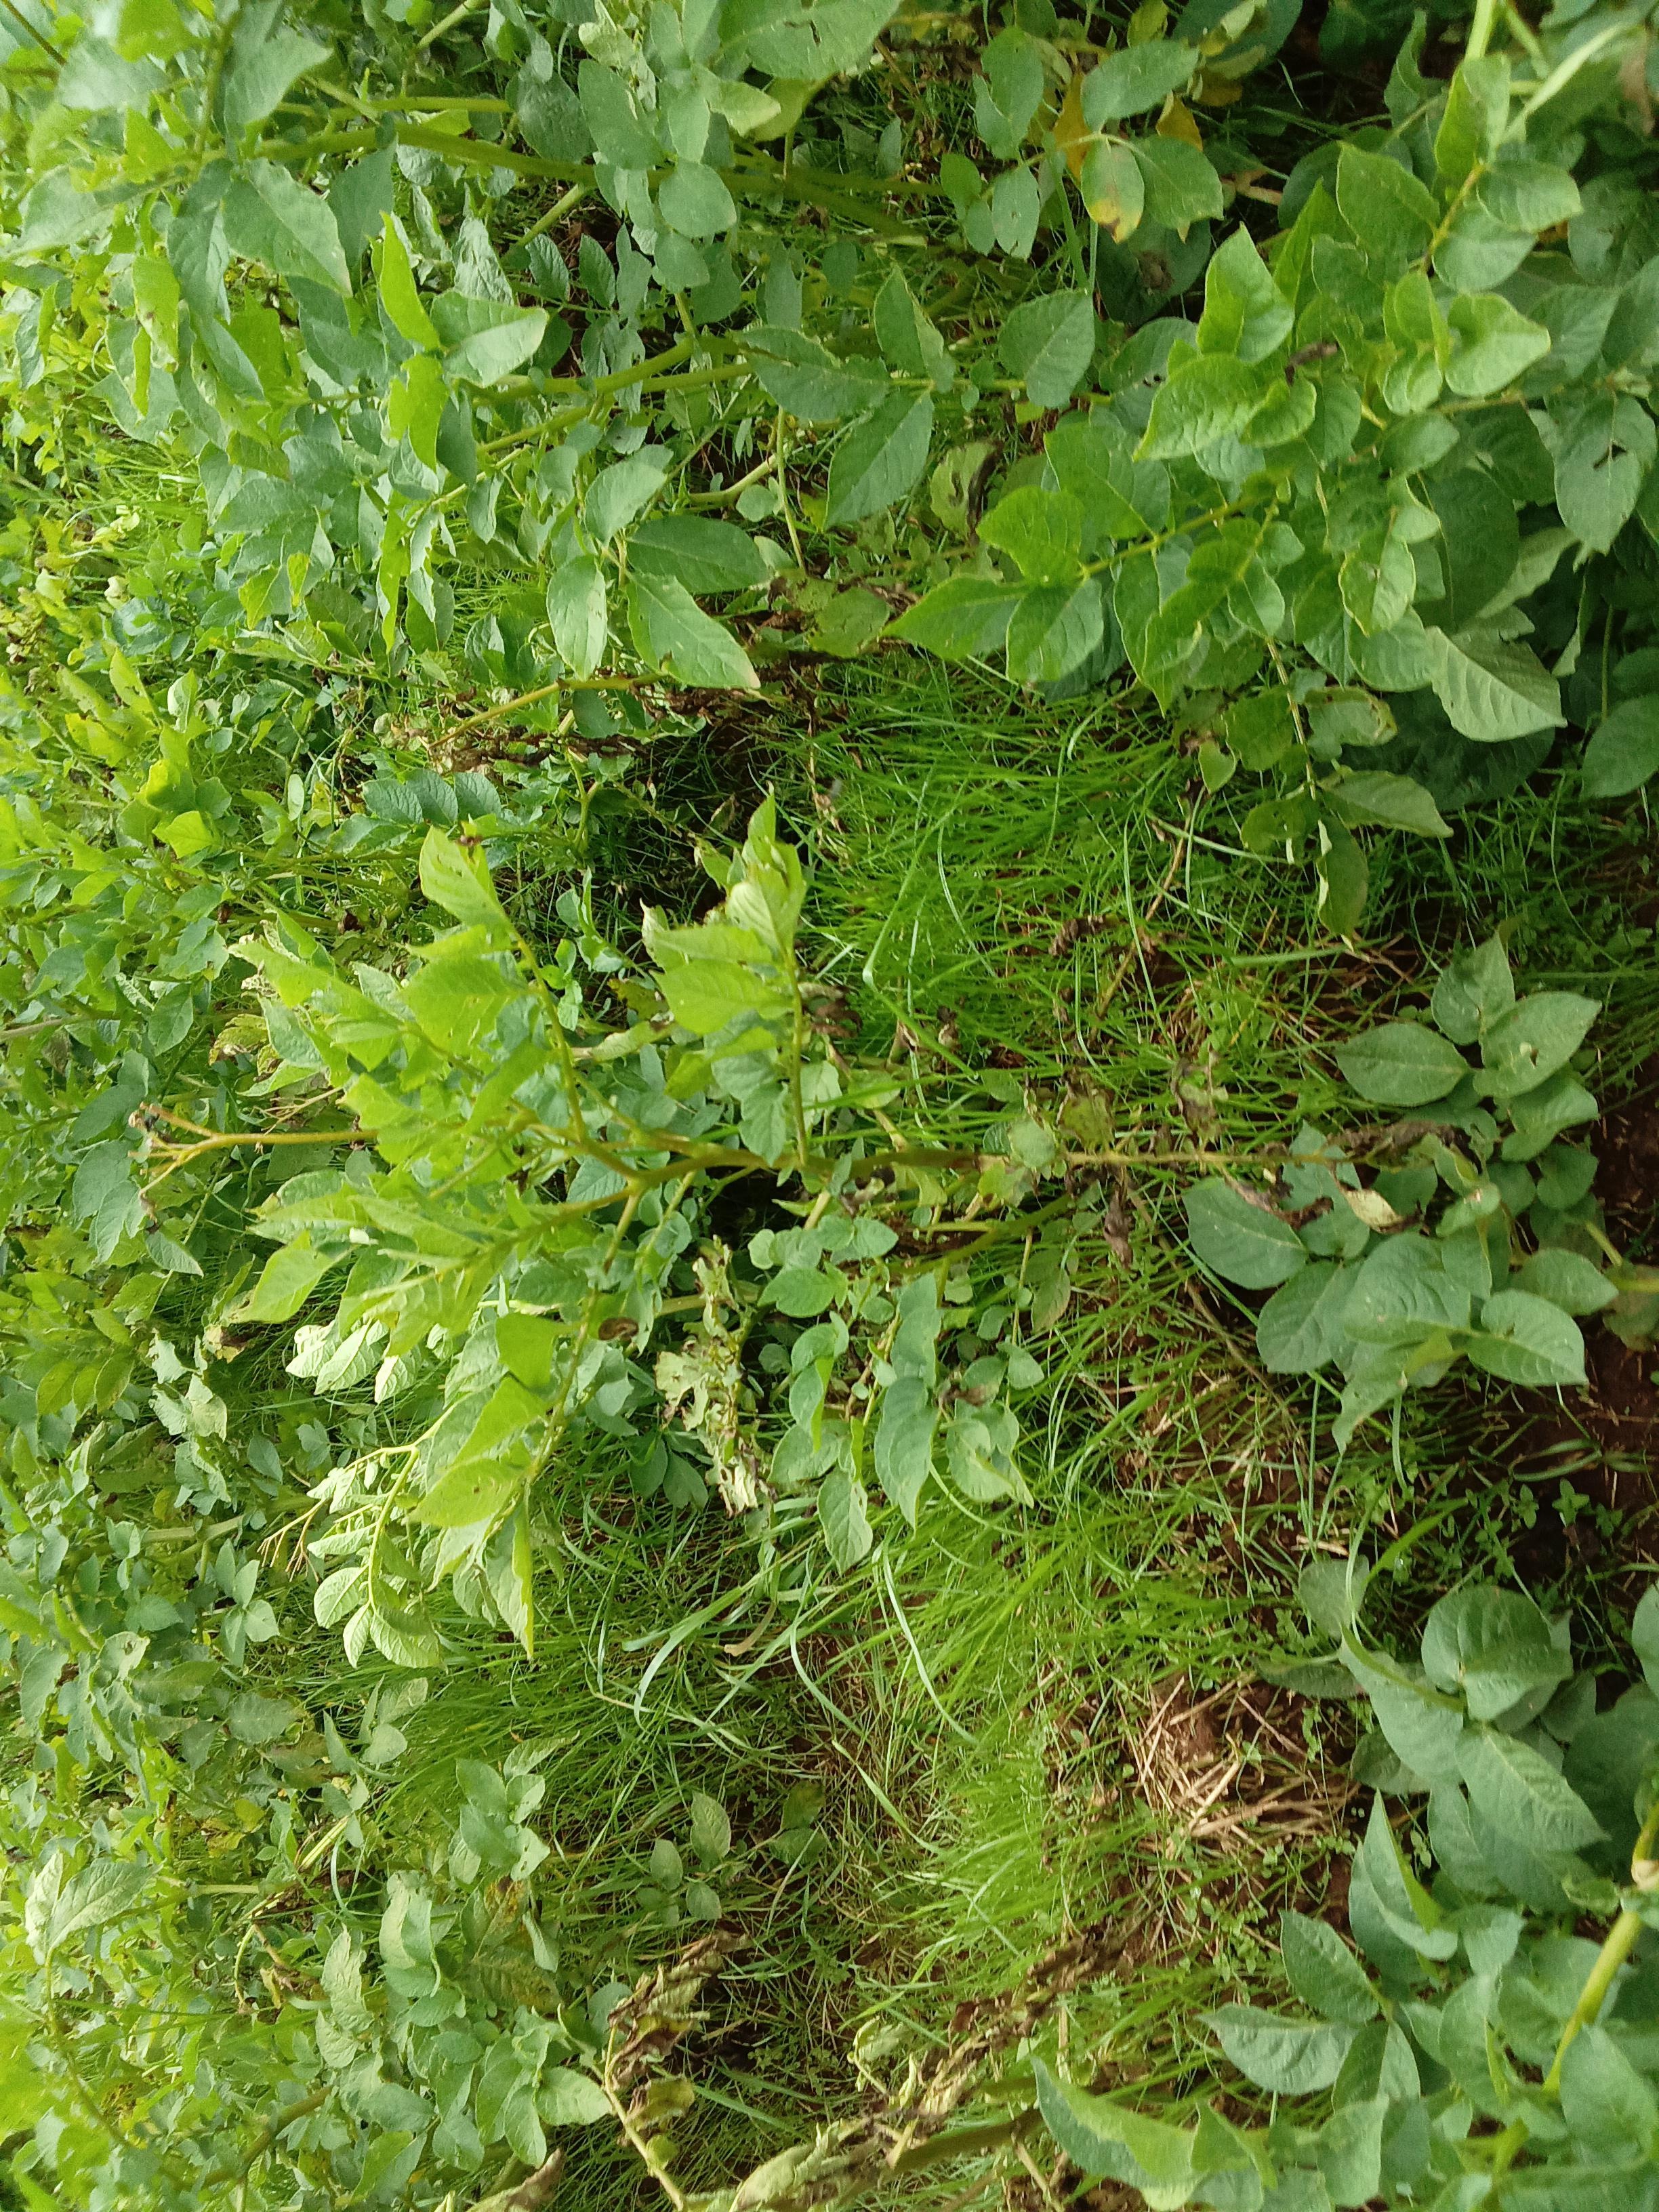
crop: potato
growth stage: harvest maturity
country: Kenya
